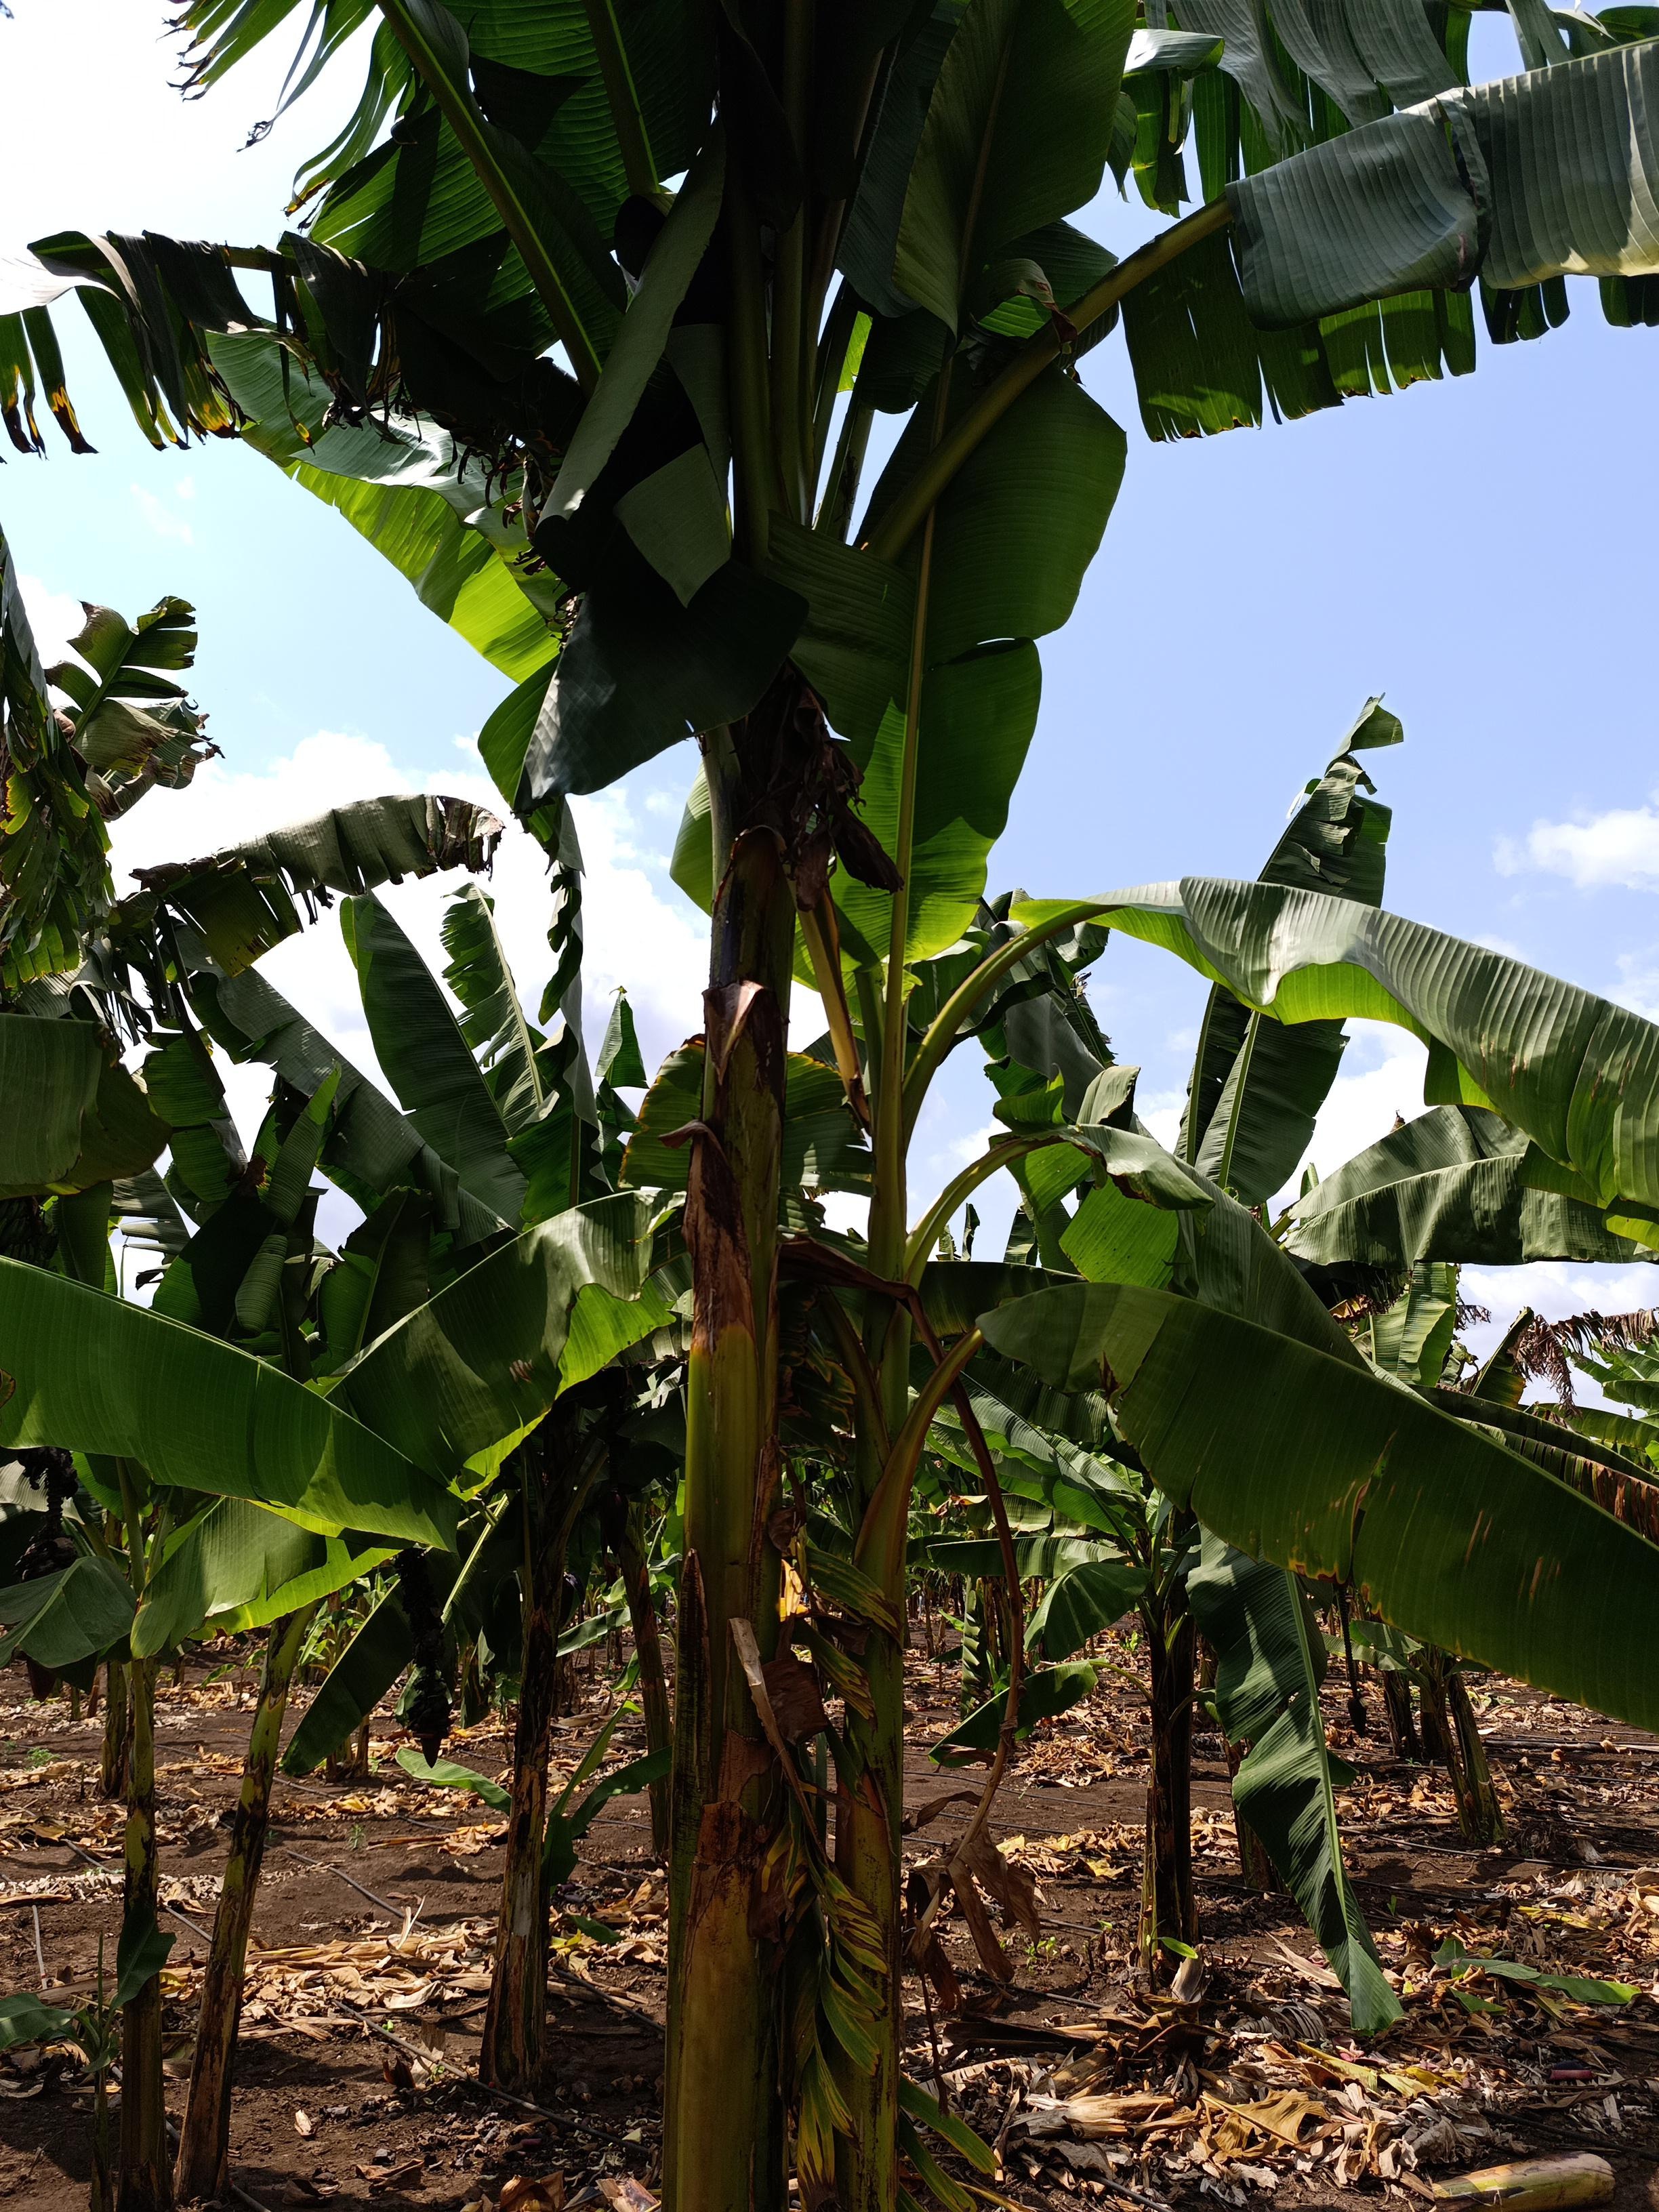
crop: banana
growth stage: vegetative
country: Tanzania
